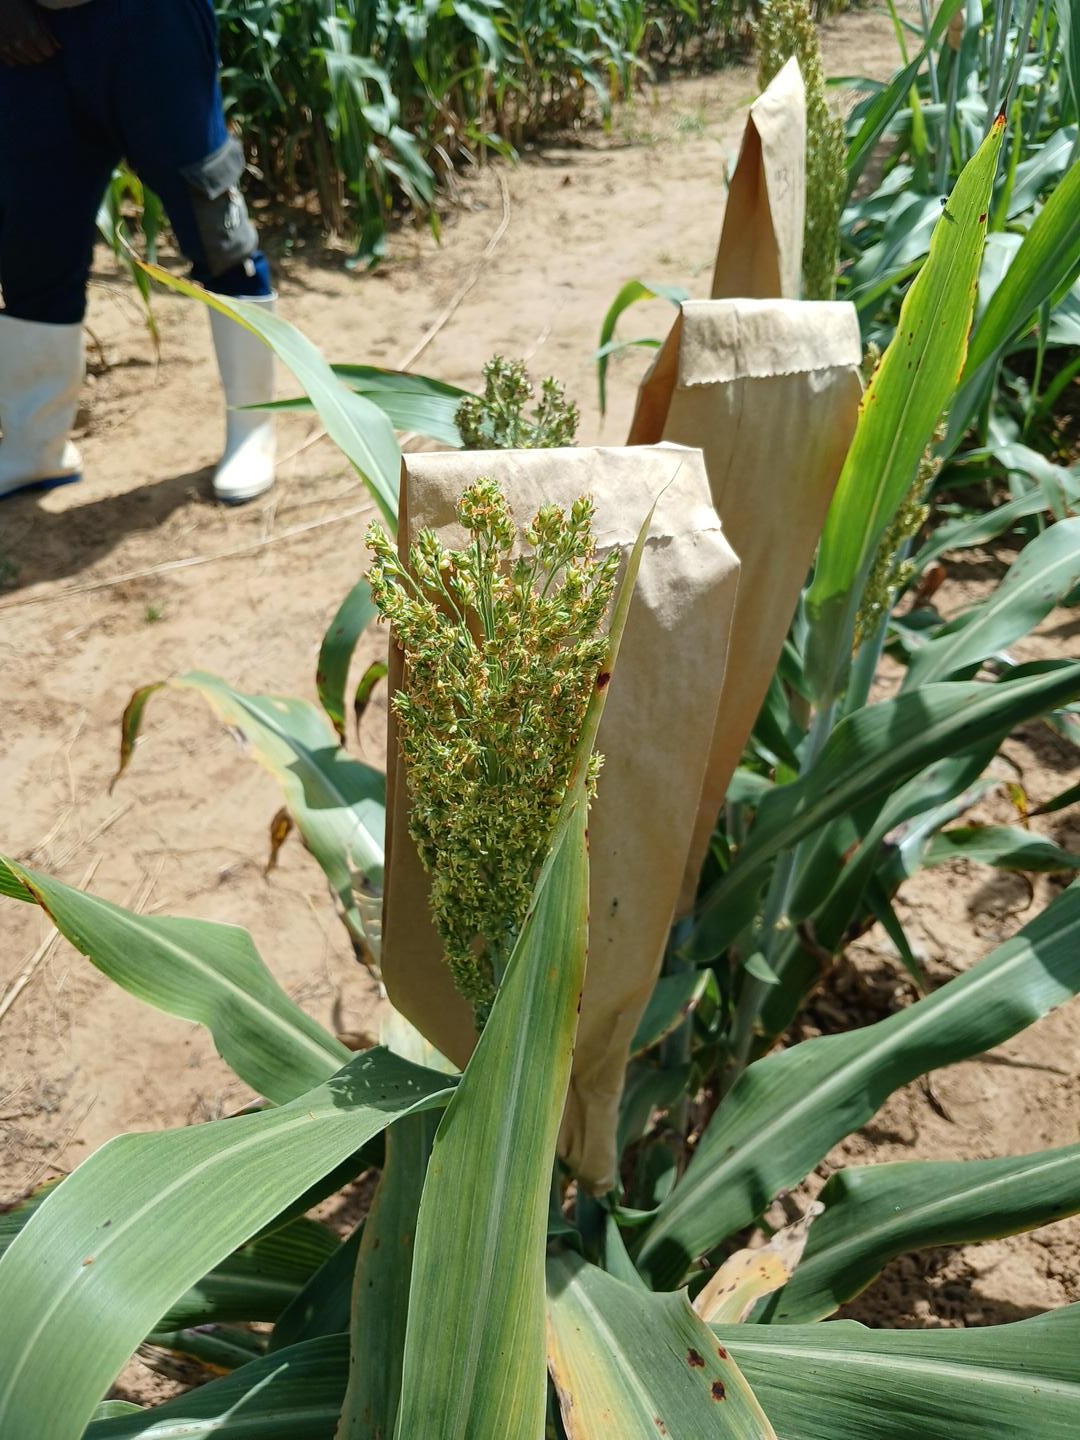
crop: sorghum
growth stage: flowering
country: Senegal
